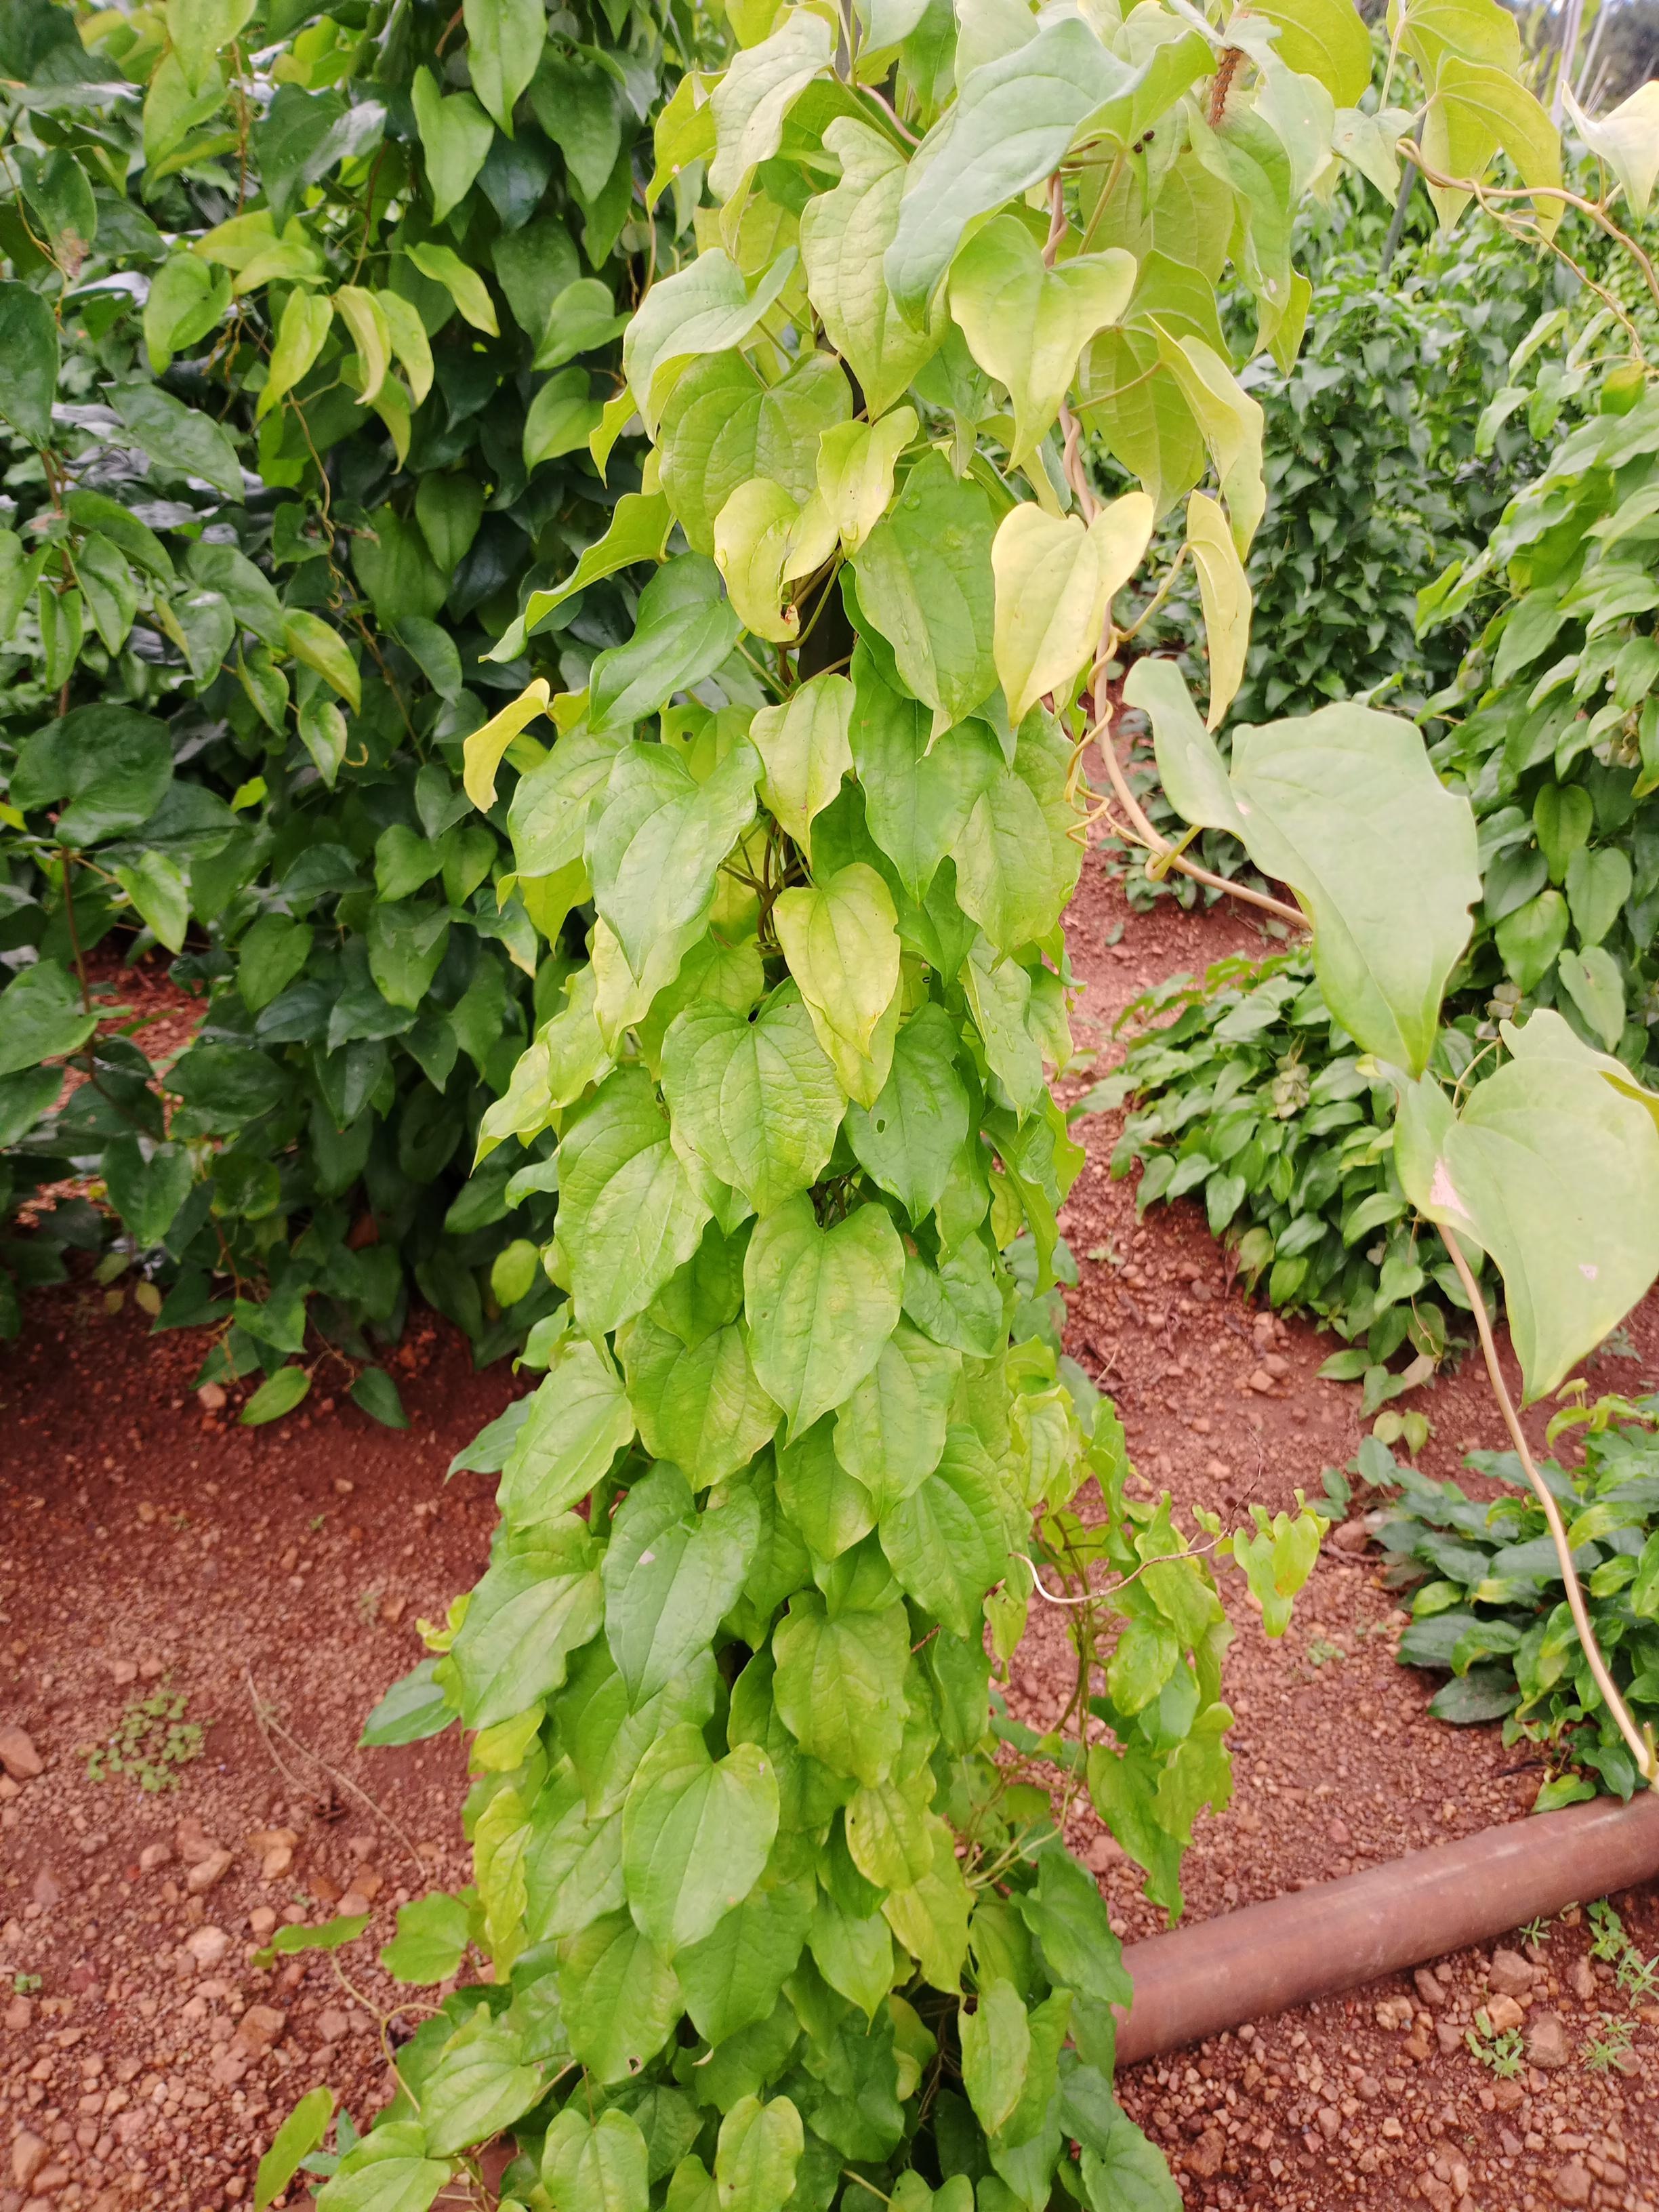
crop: yam
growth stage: vegetative
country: Nigeria
